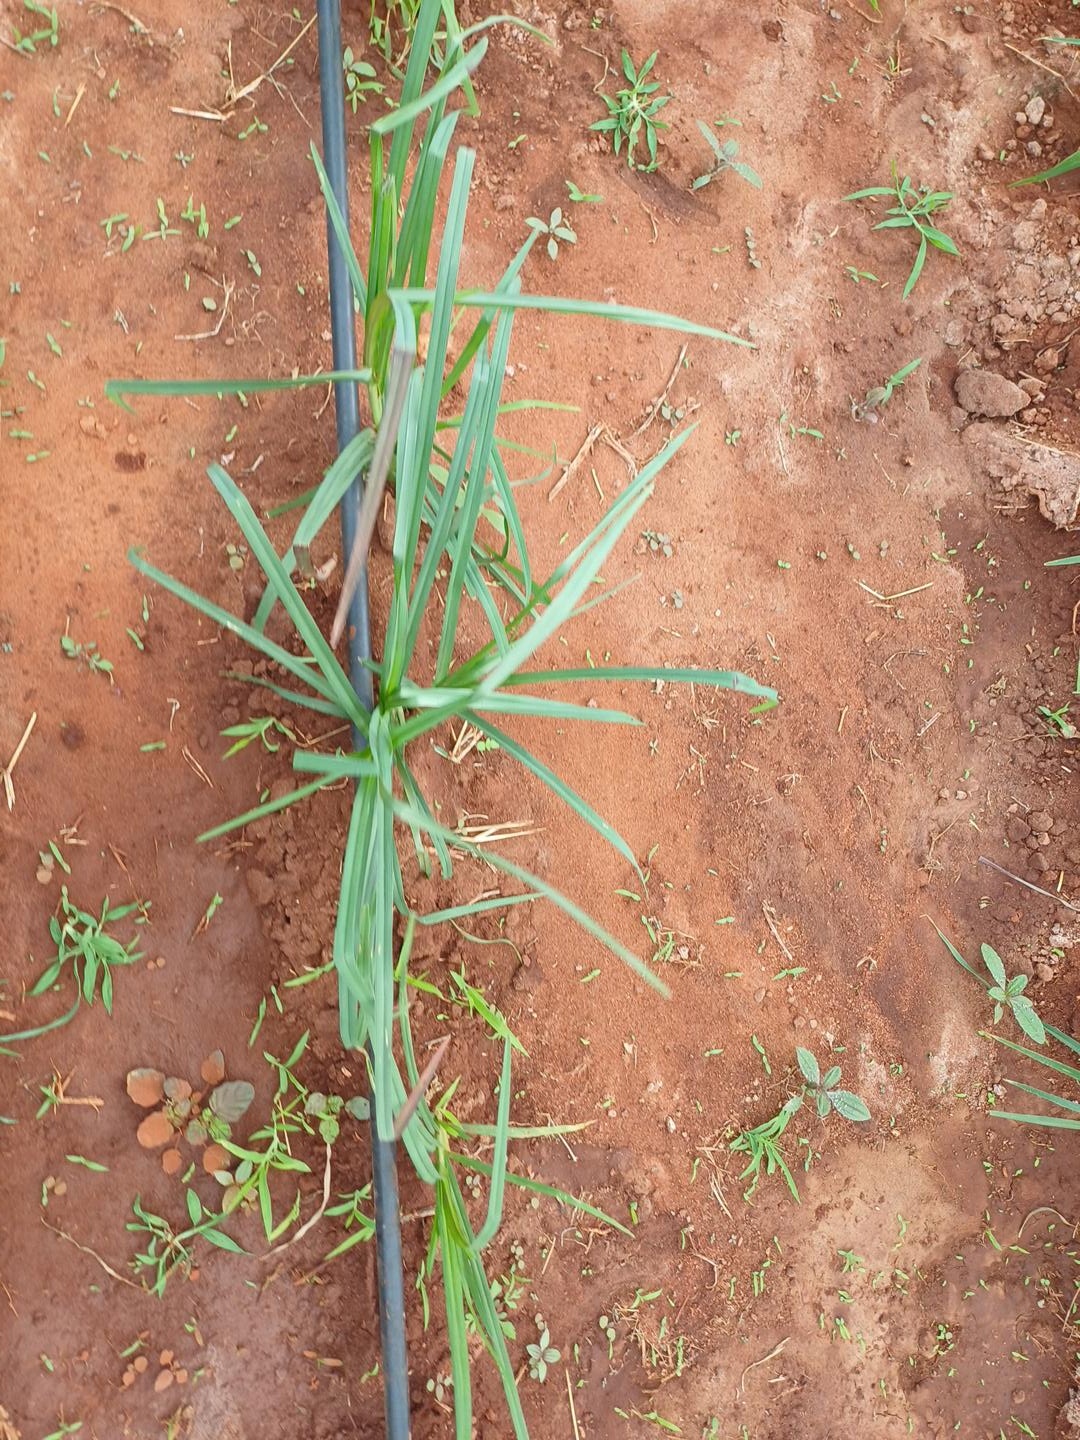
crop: finger millet
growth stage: vegetative
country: Kenya
